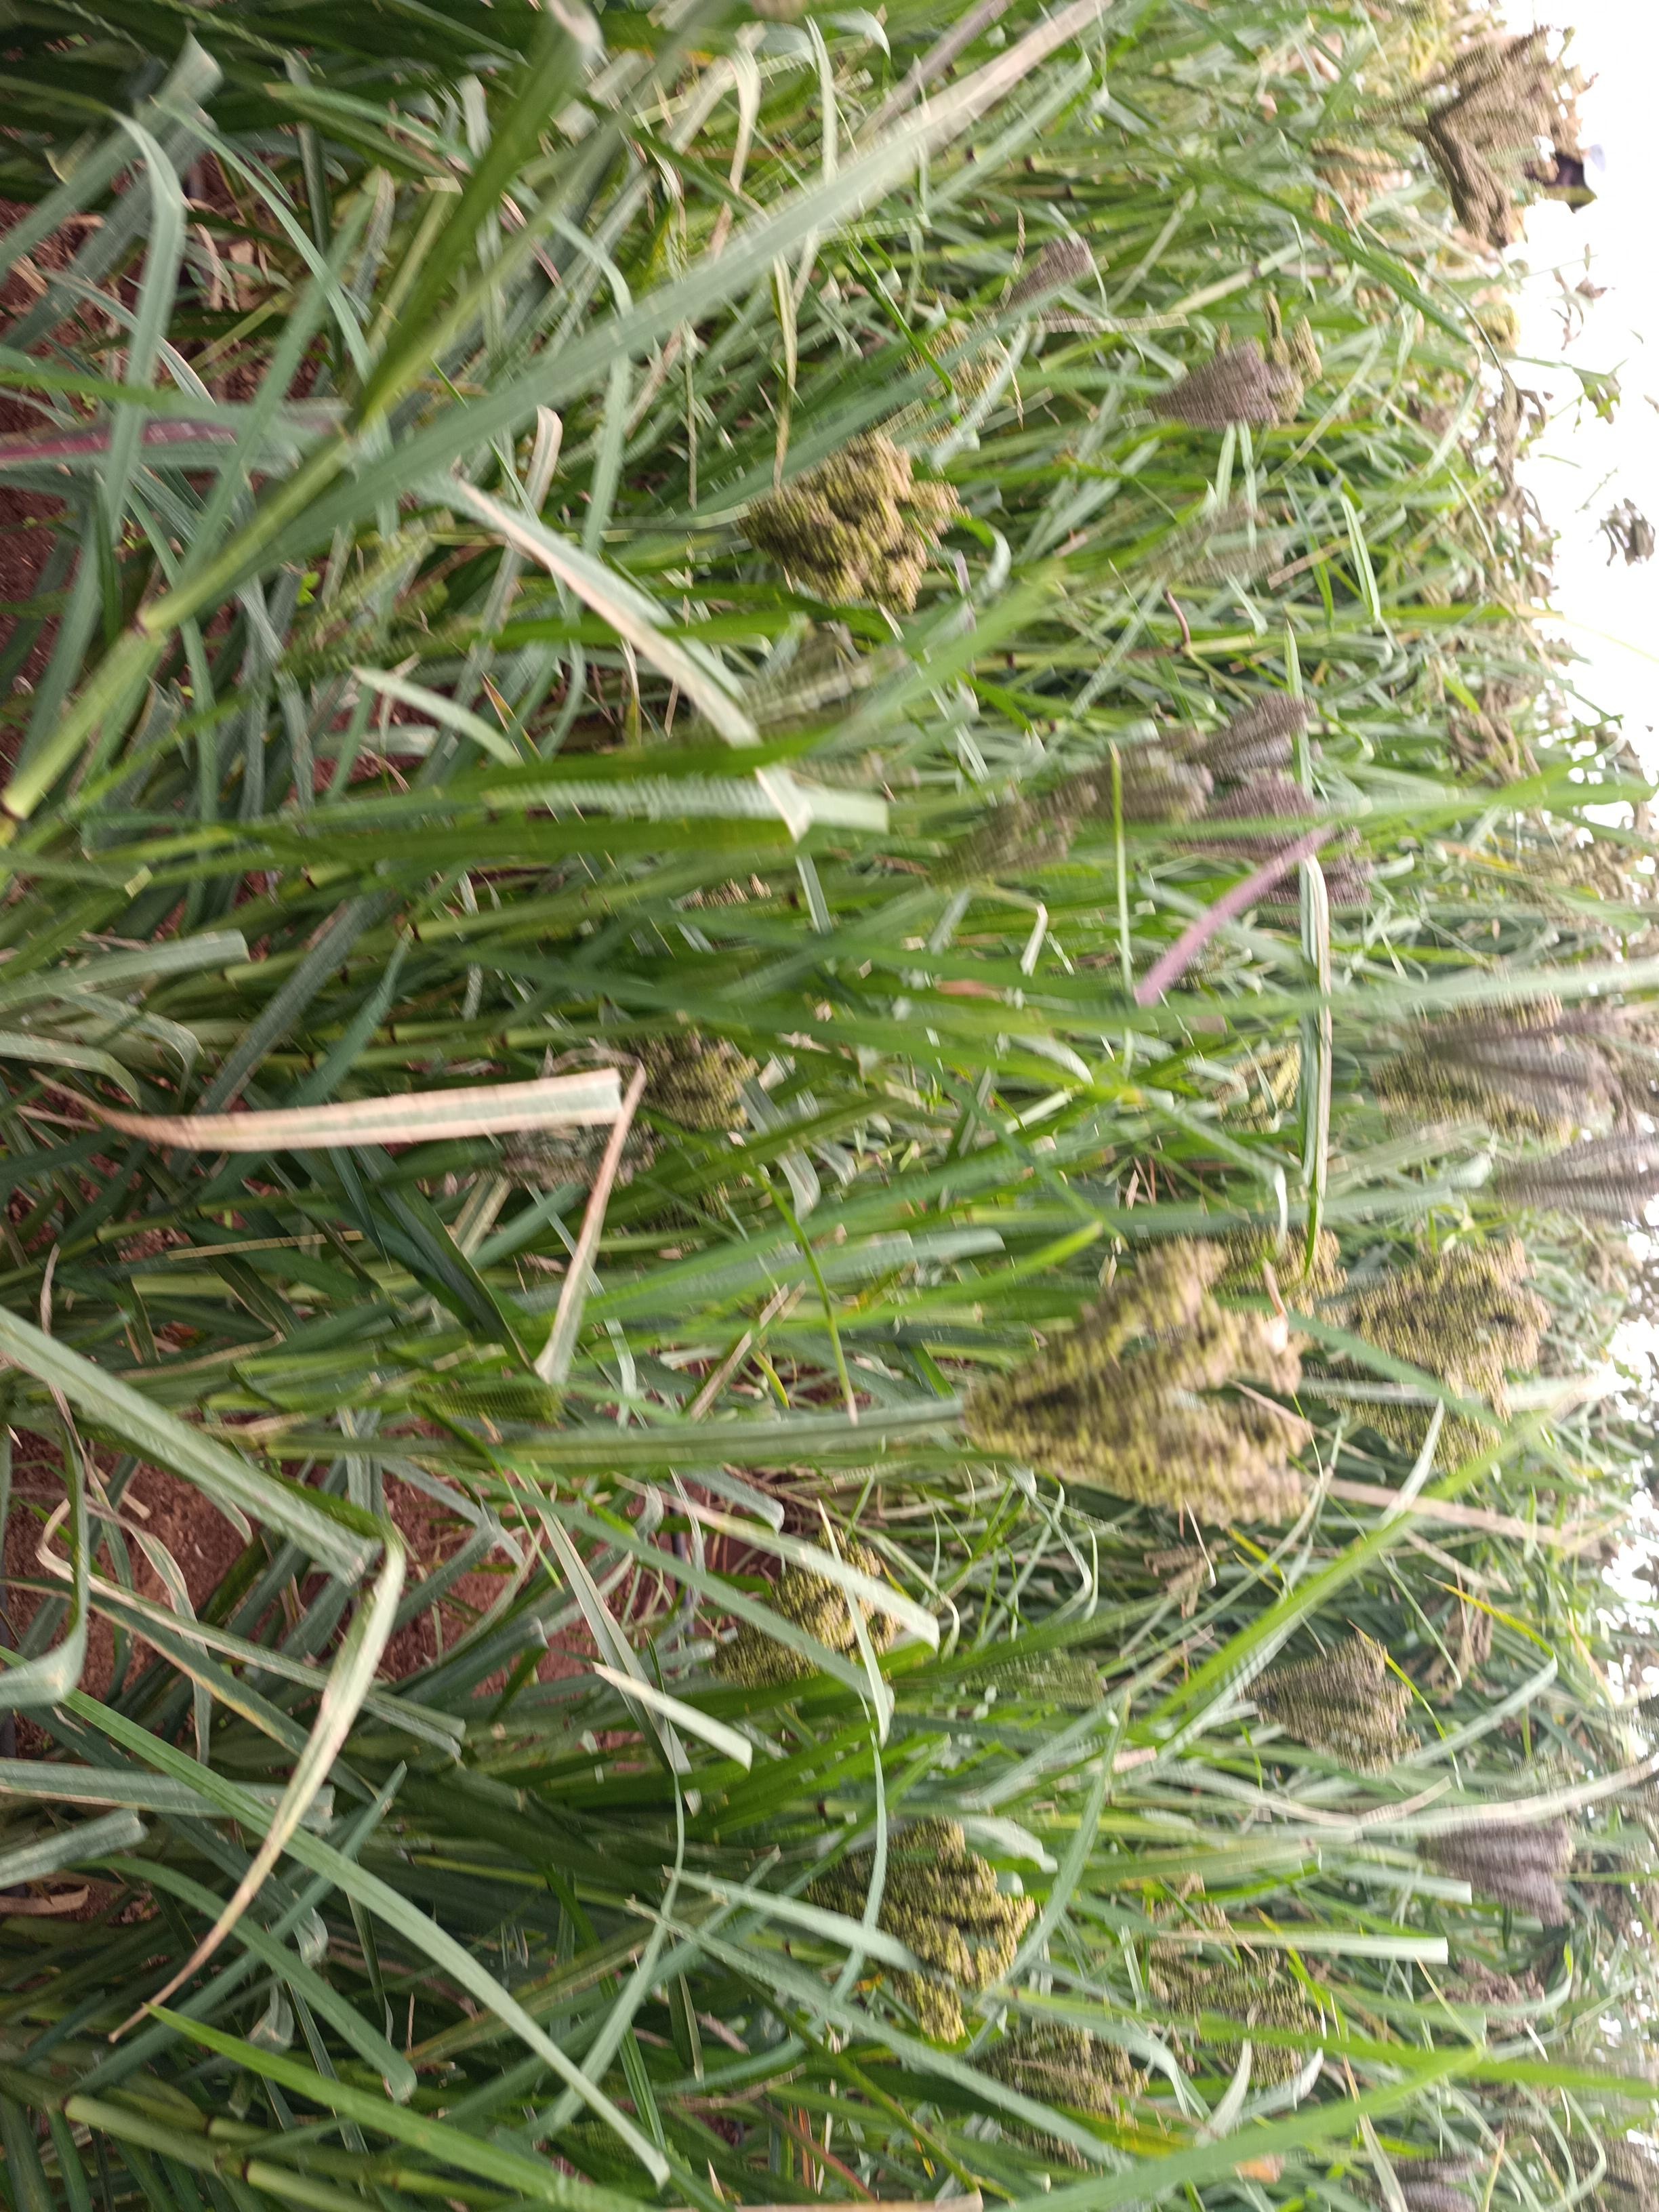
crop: finger millet
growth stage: filling grain
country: Kenya
